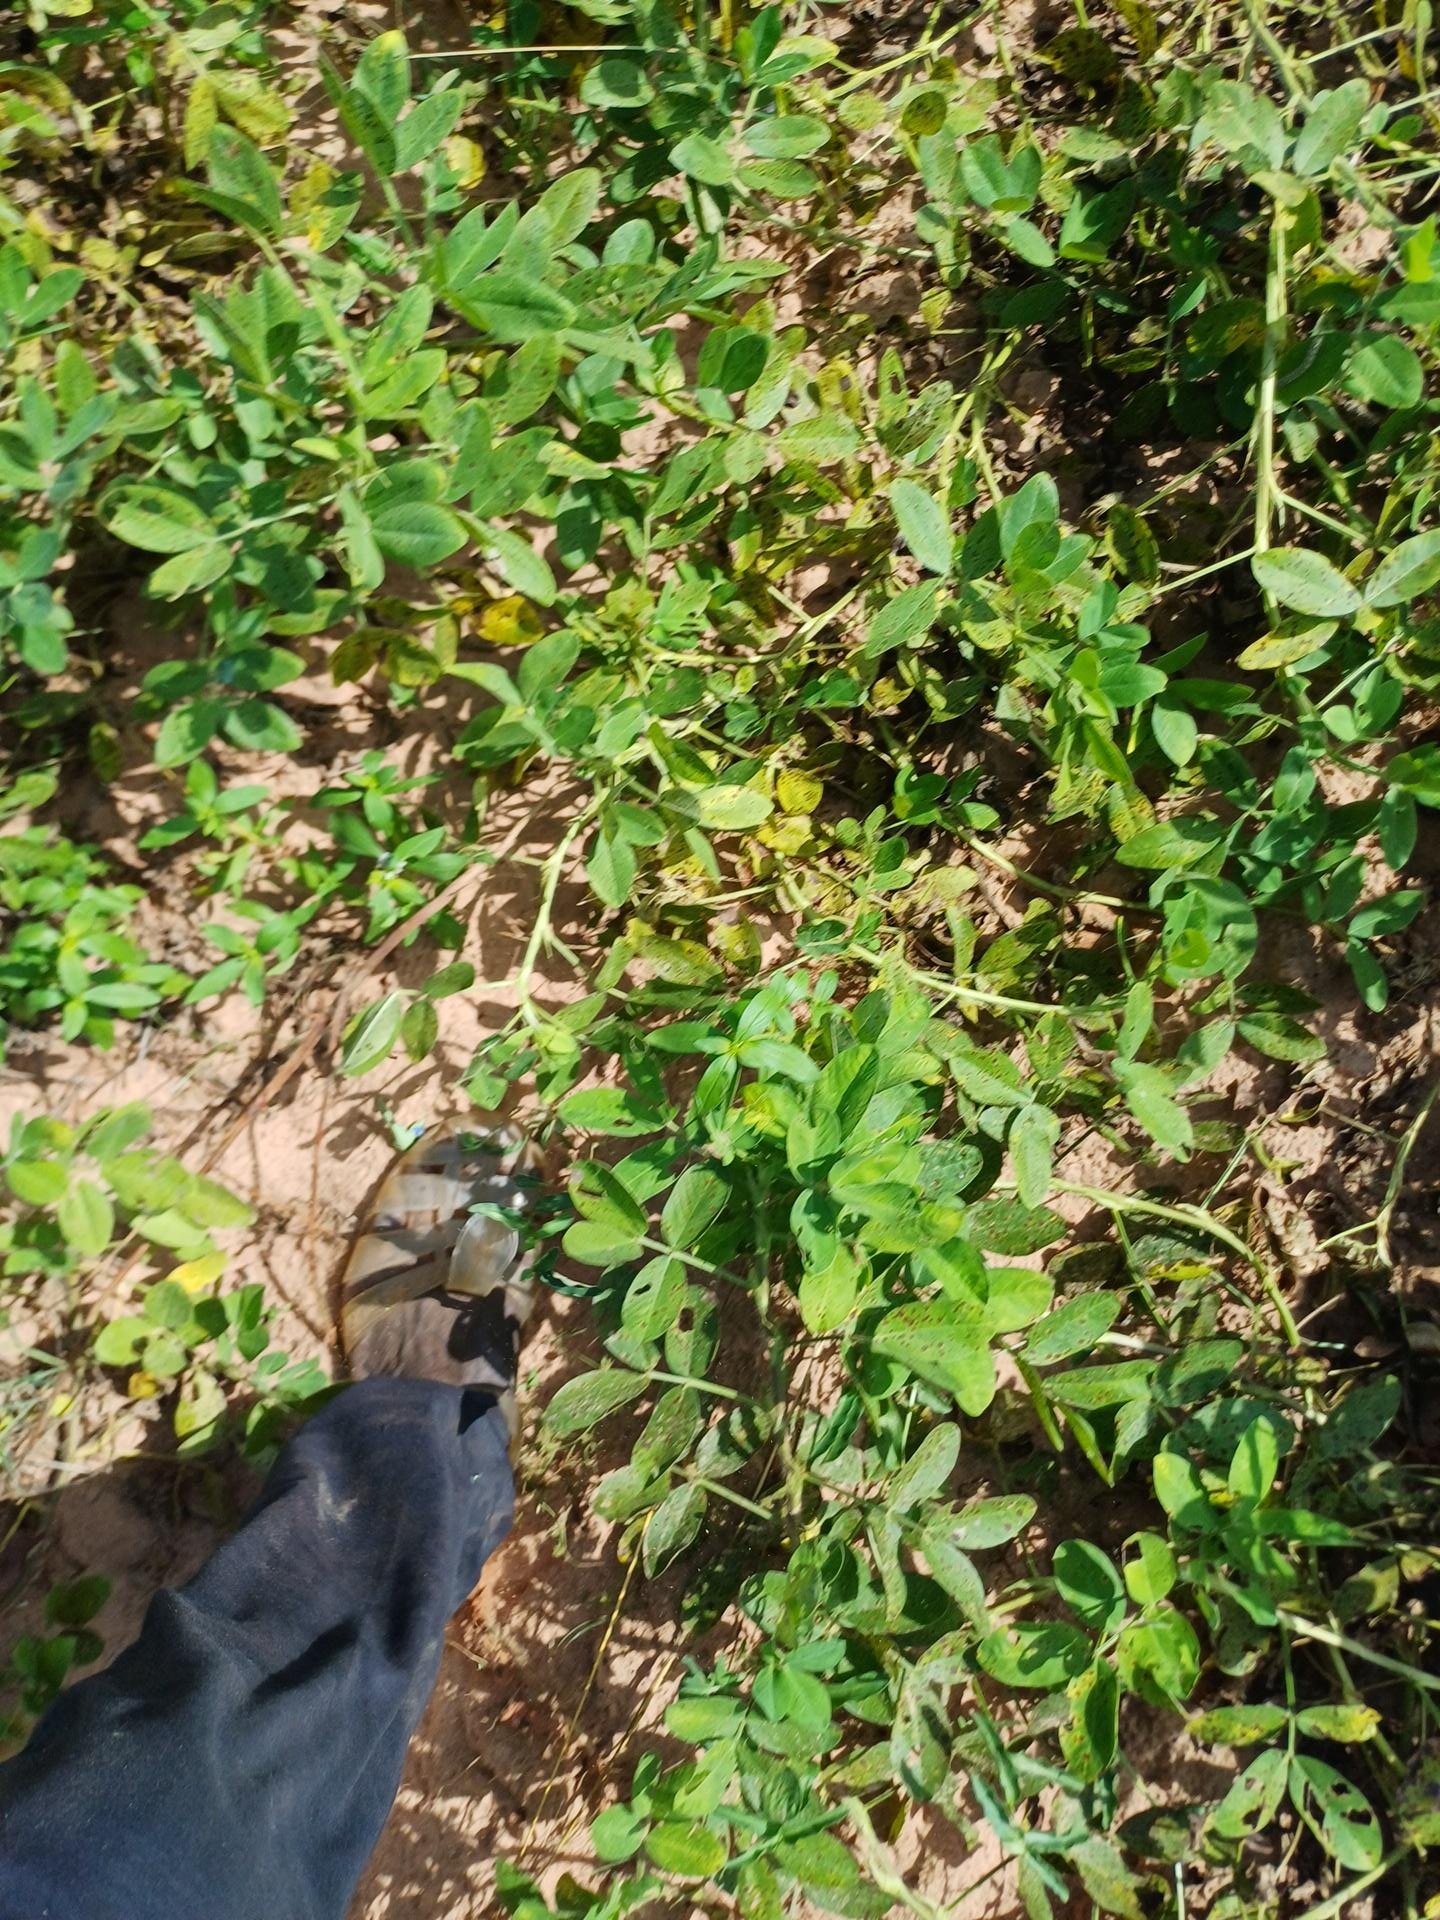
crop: groundnut
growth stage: flowering
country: Senegal
